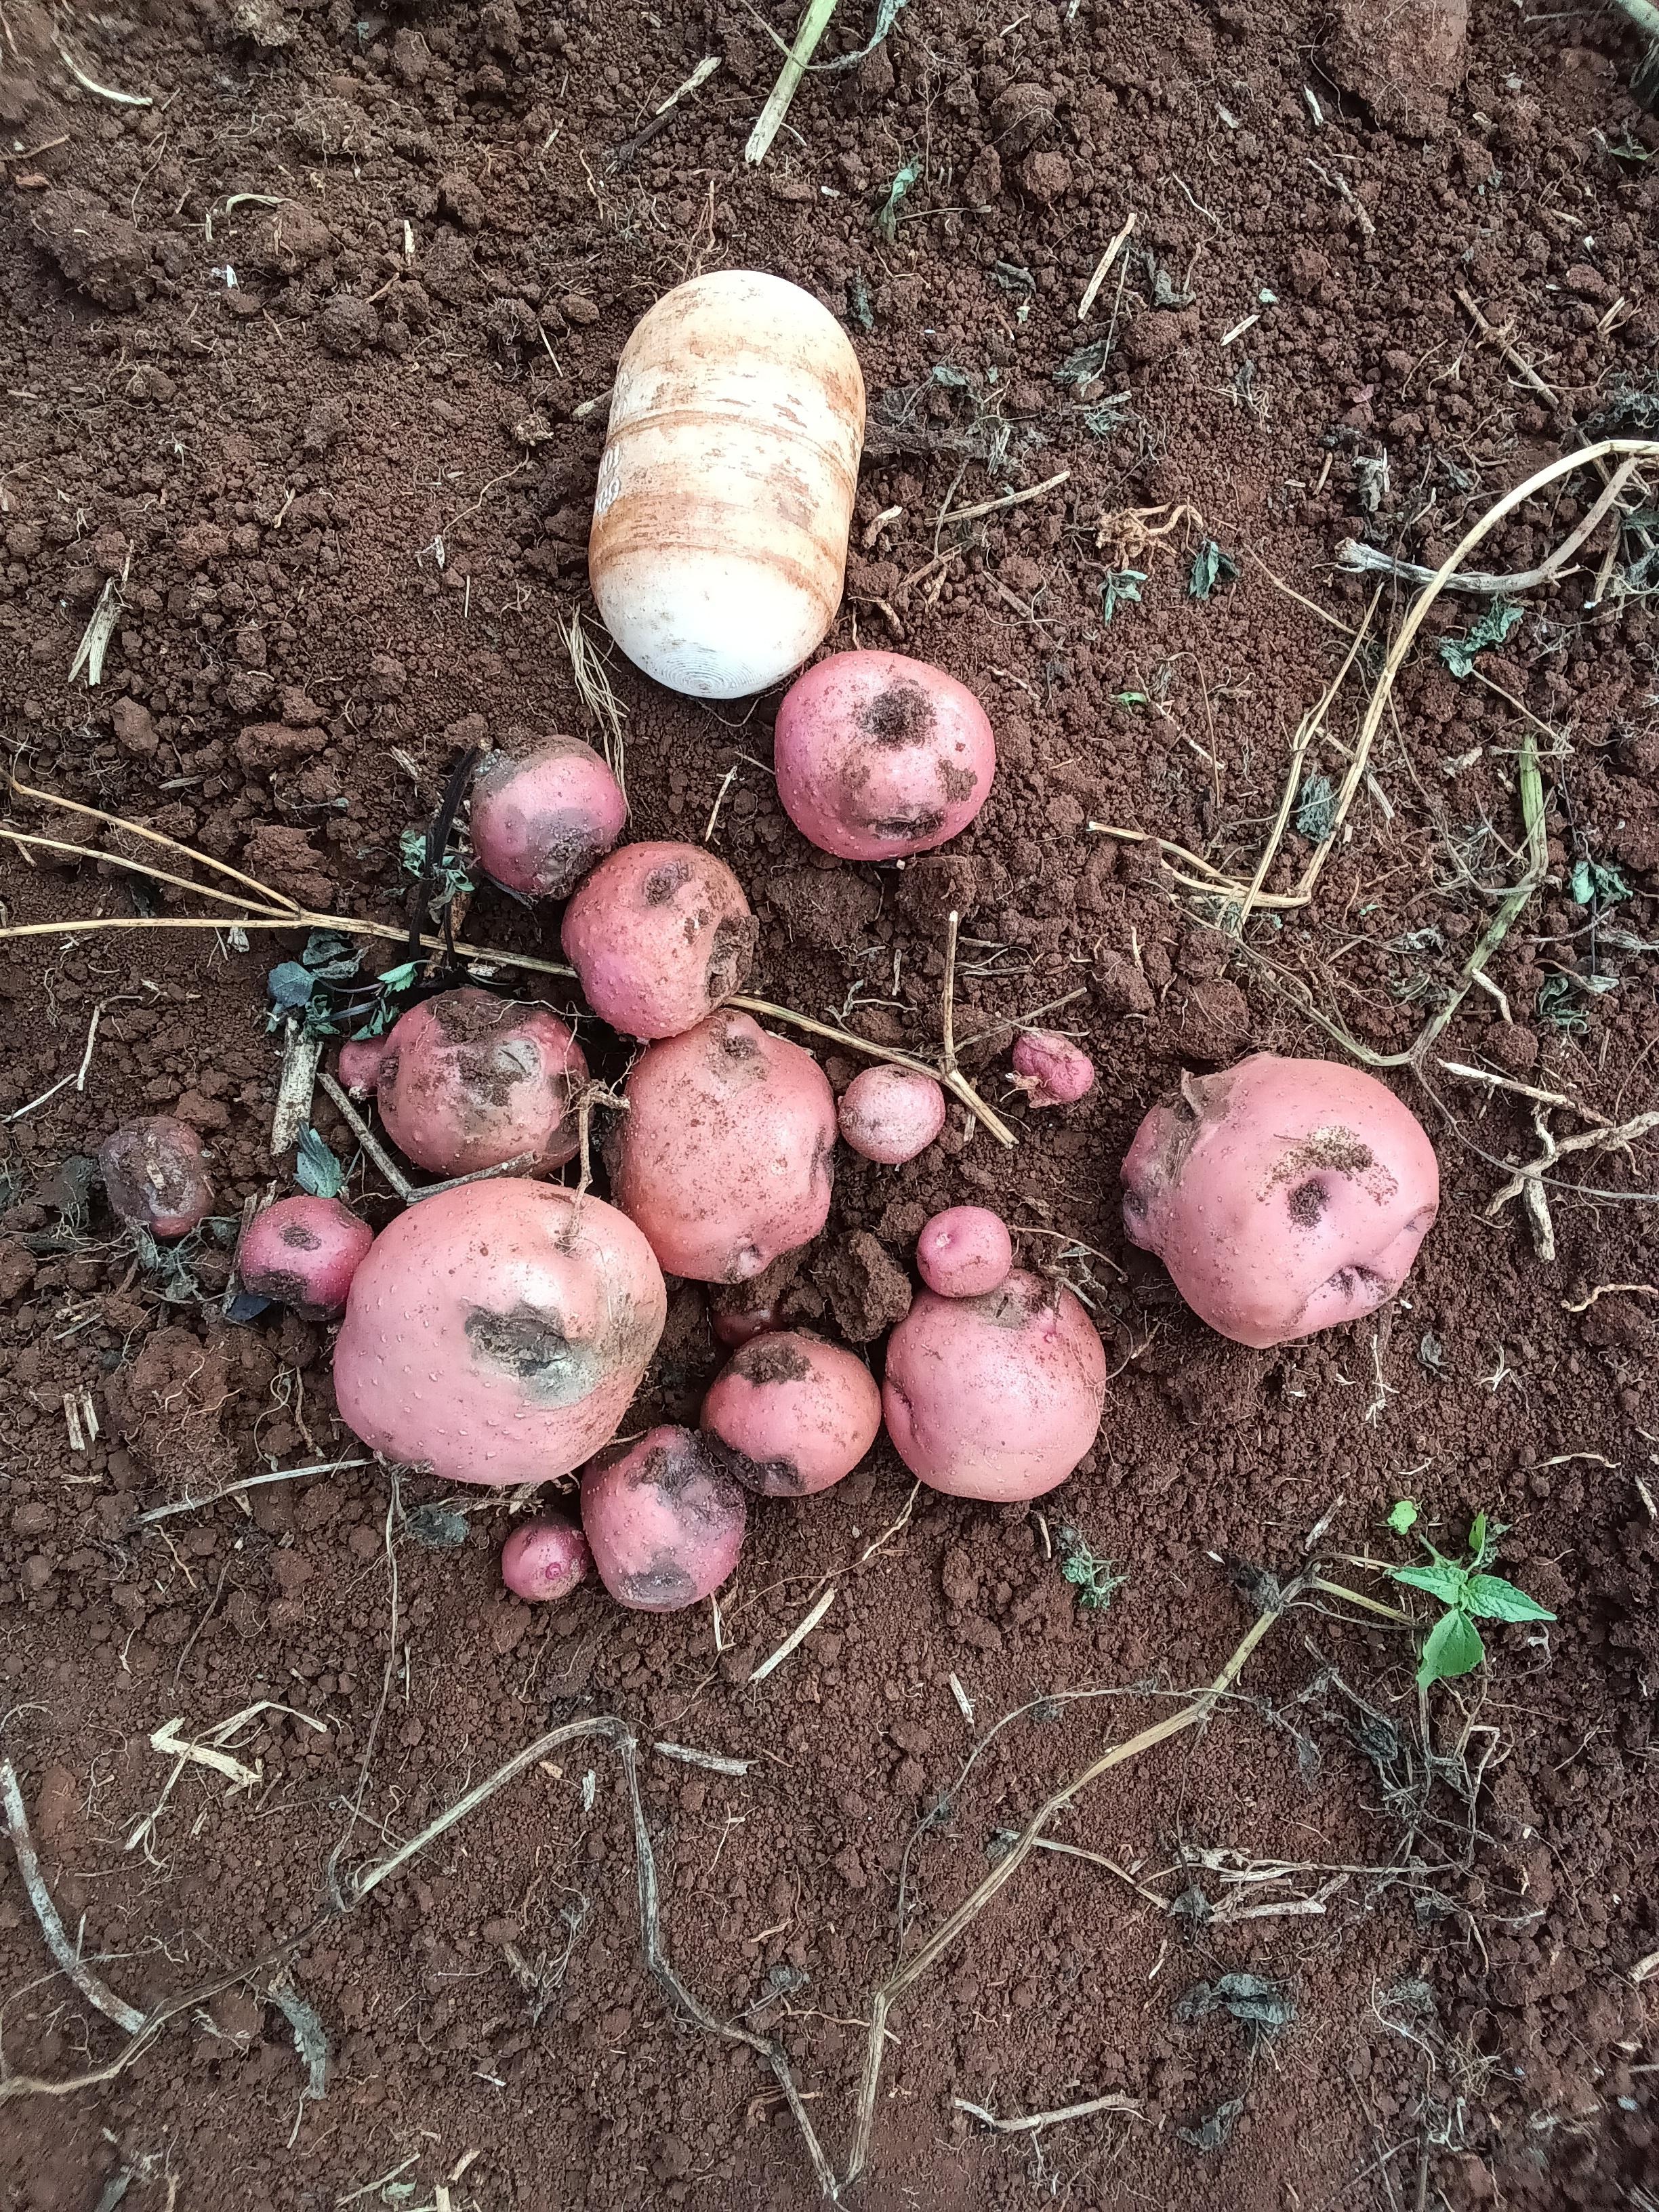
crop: potato
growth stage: harvest
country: Kenya
